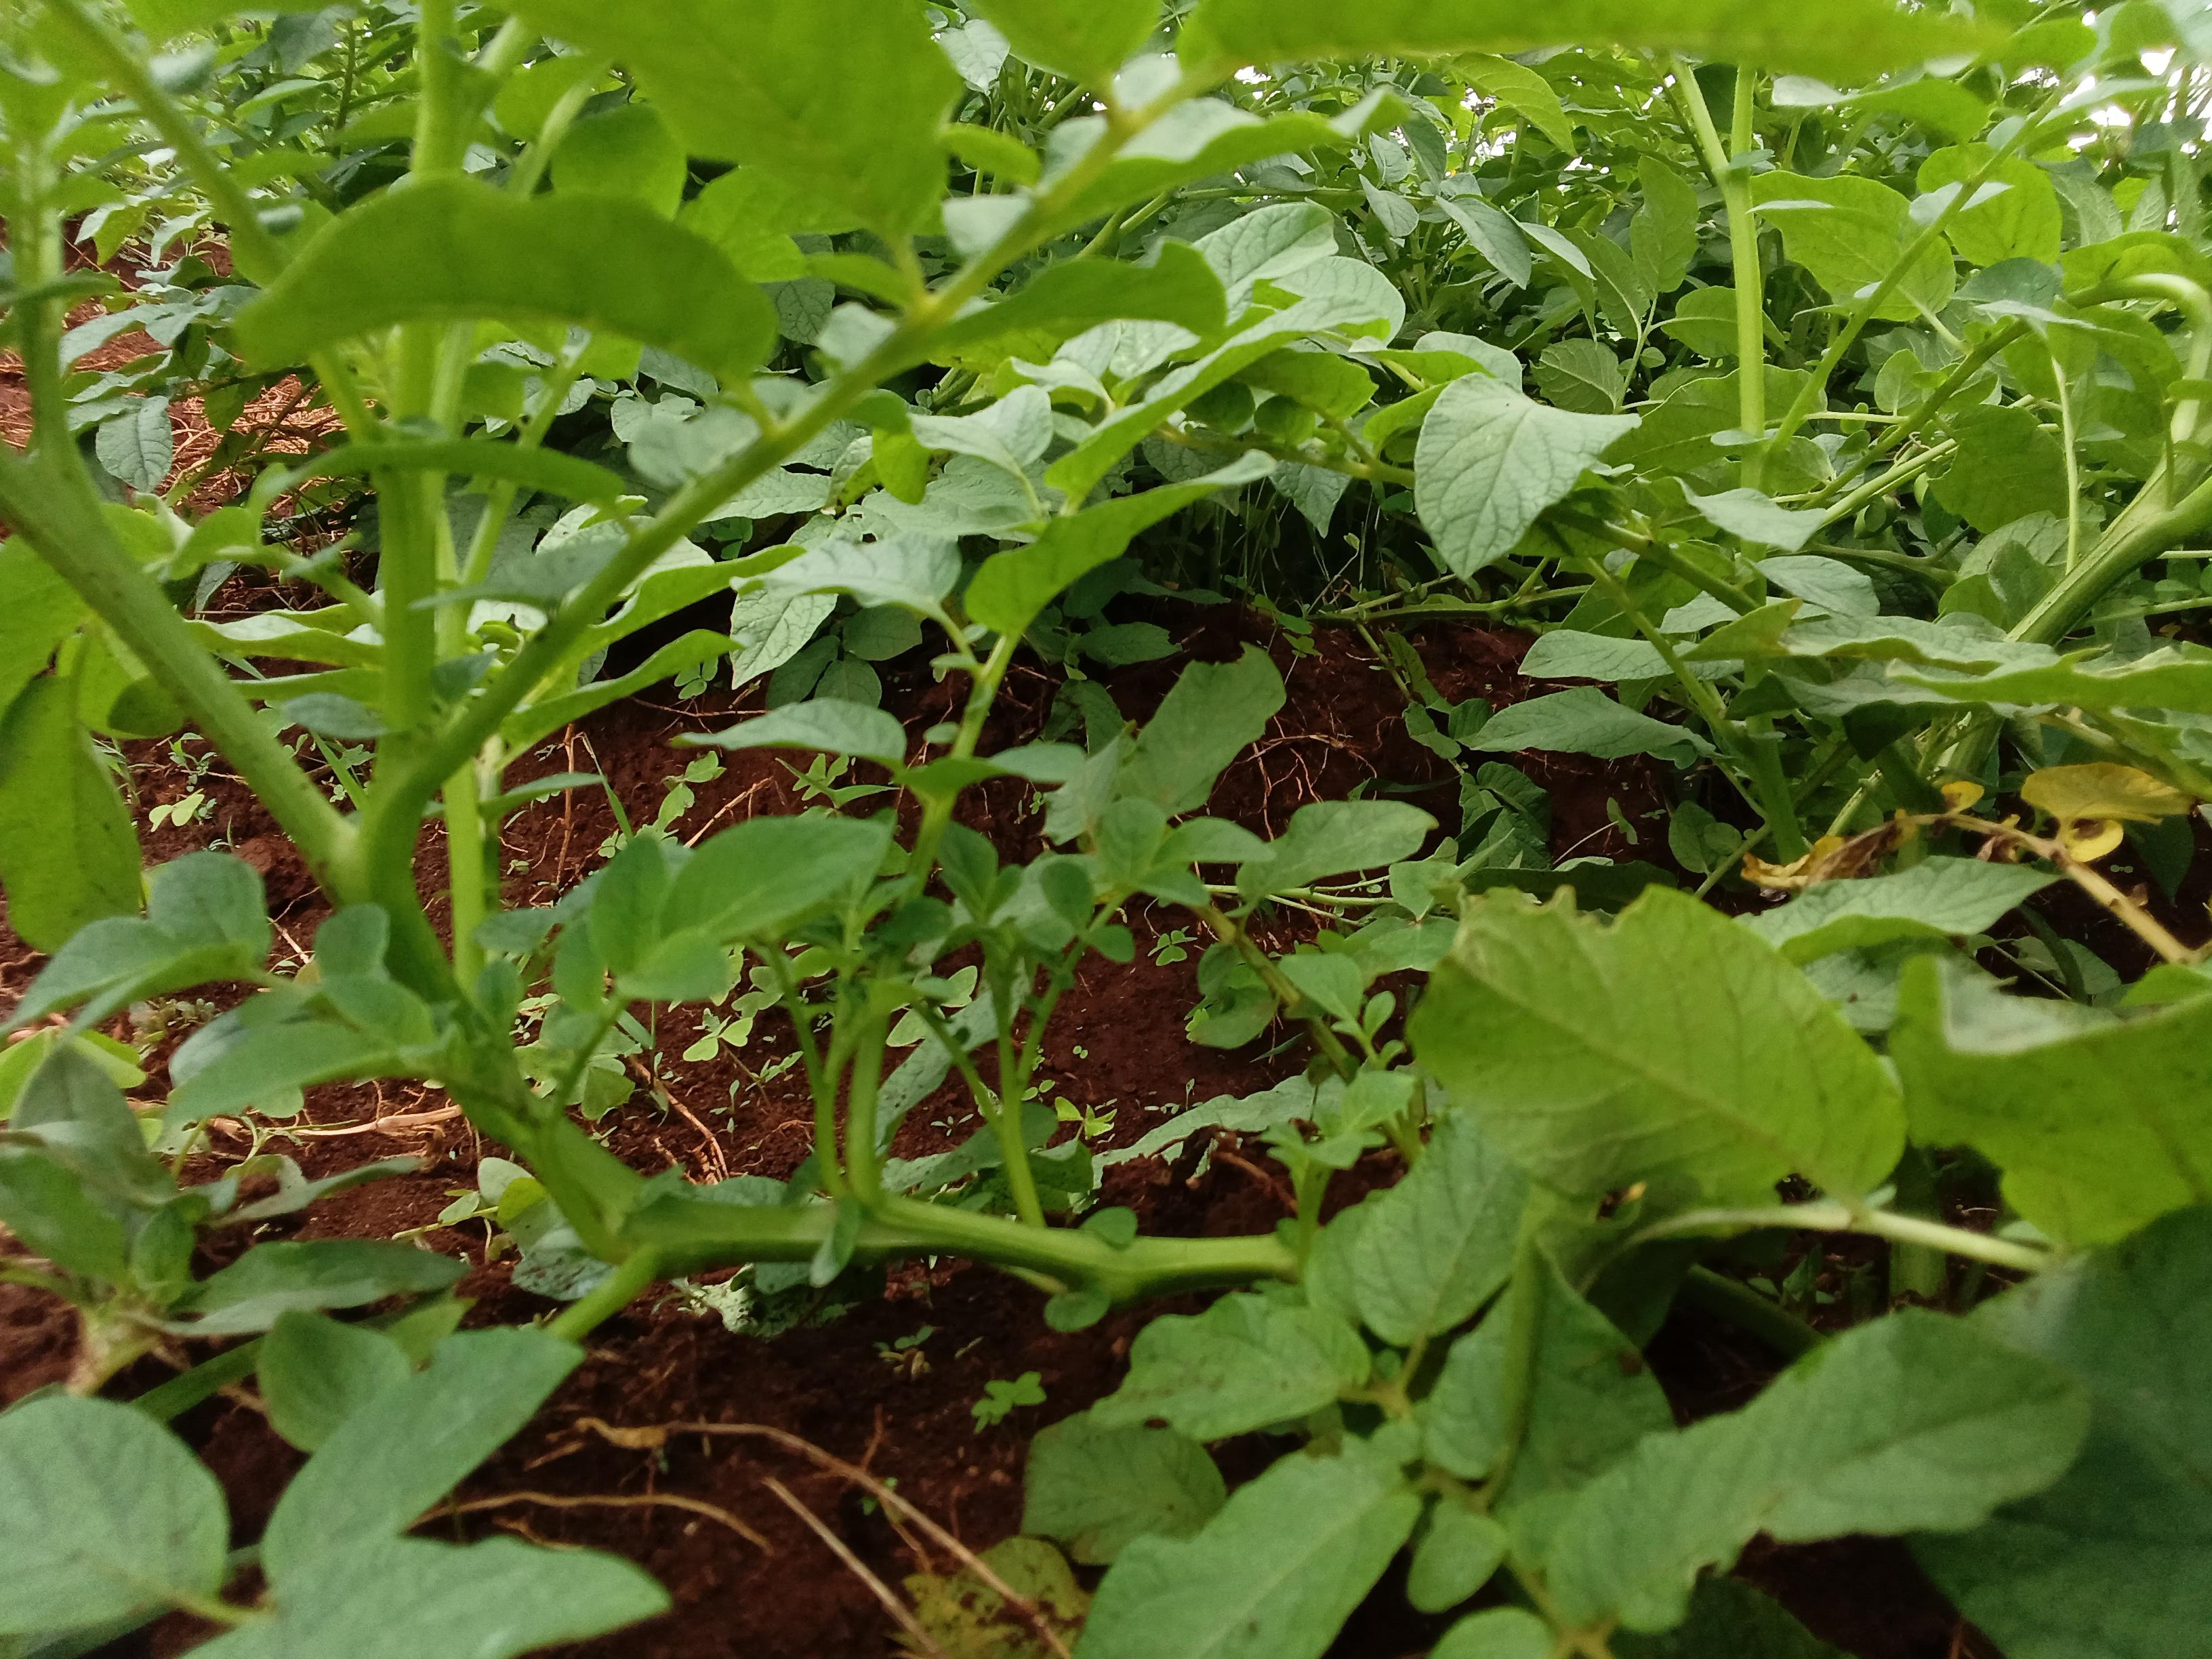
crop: potato
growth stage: flowering
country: Kenya
